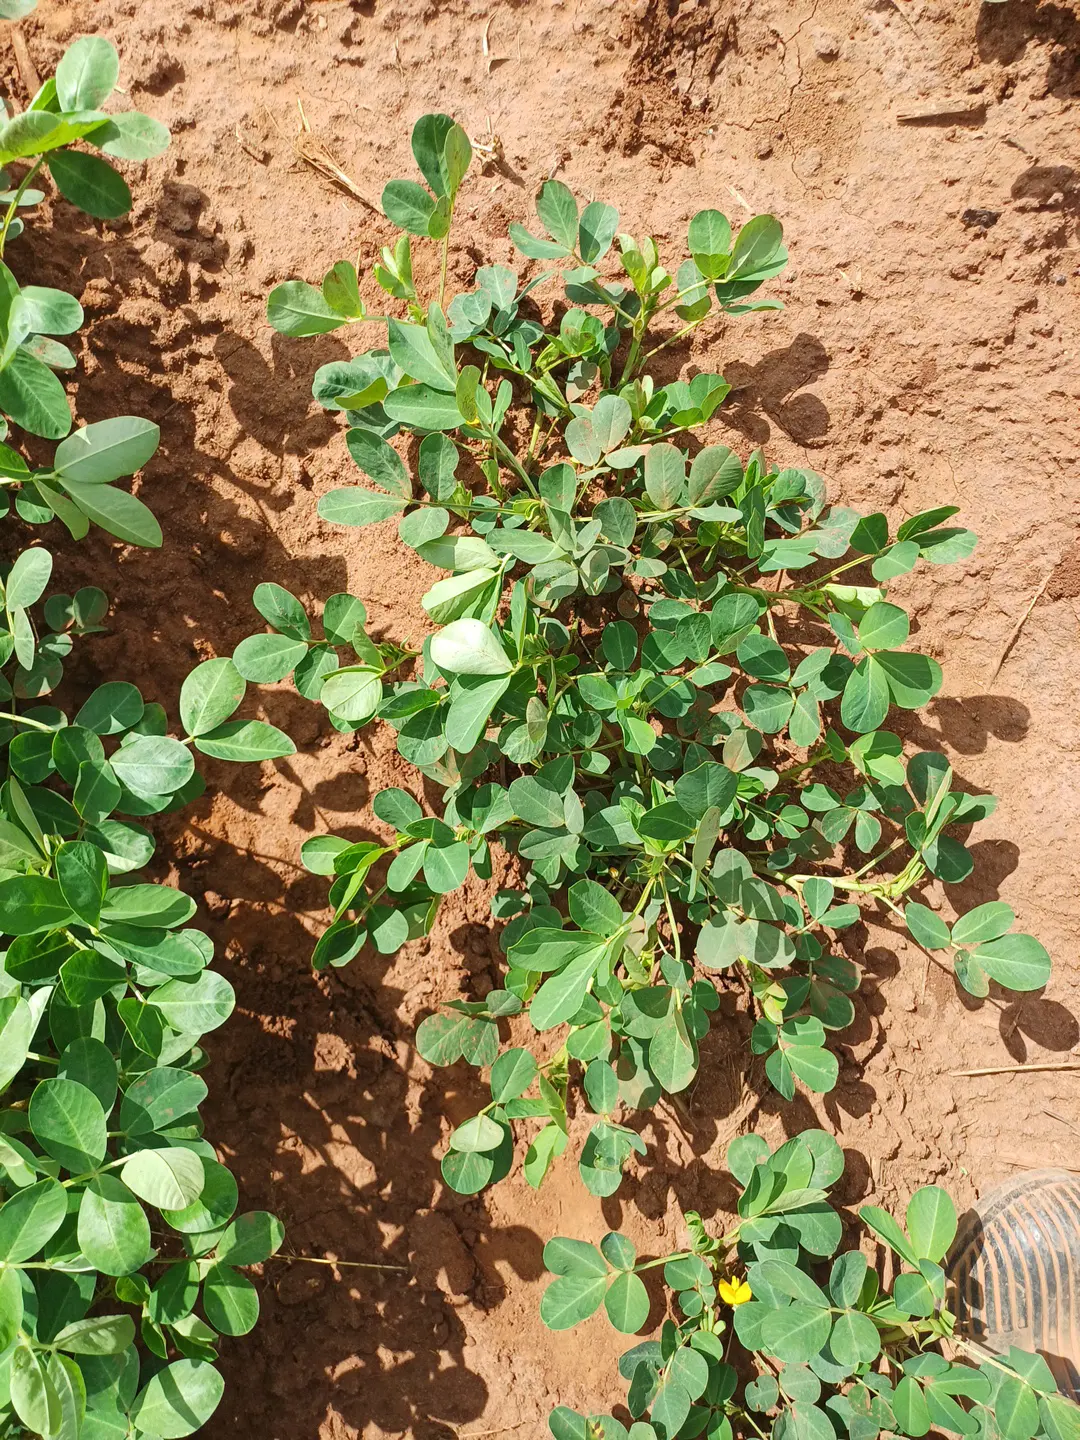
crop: groundnut
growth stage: flowering
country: Kenya
